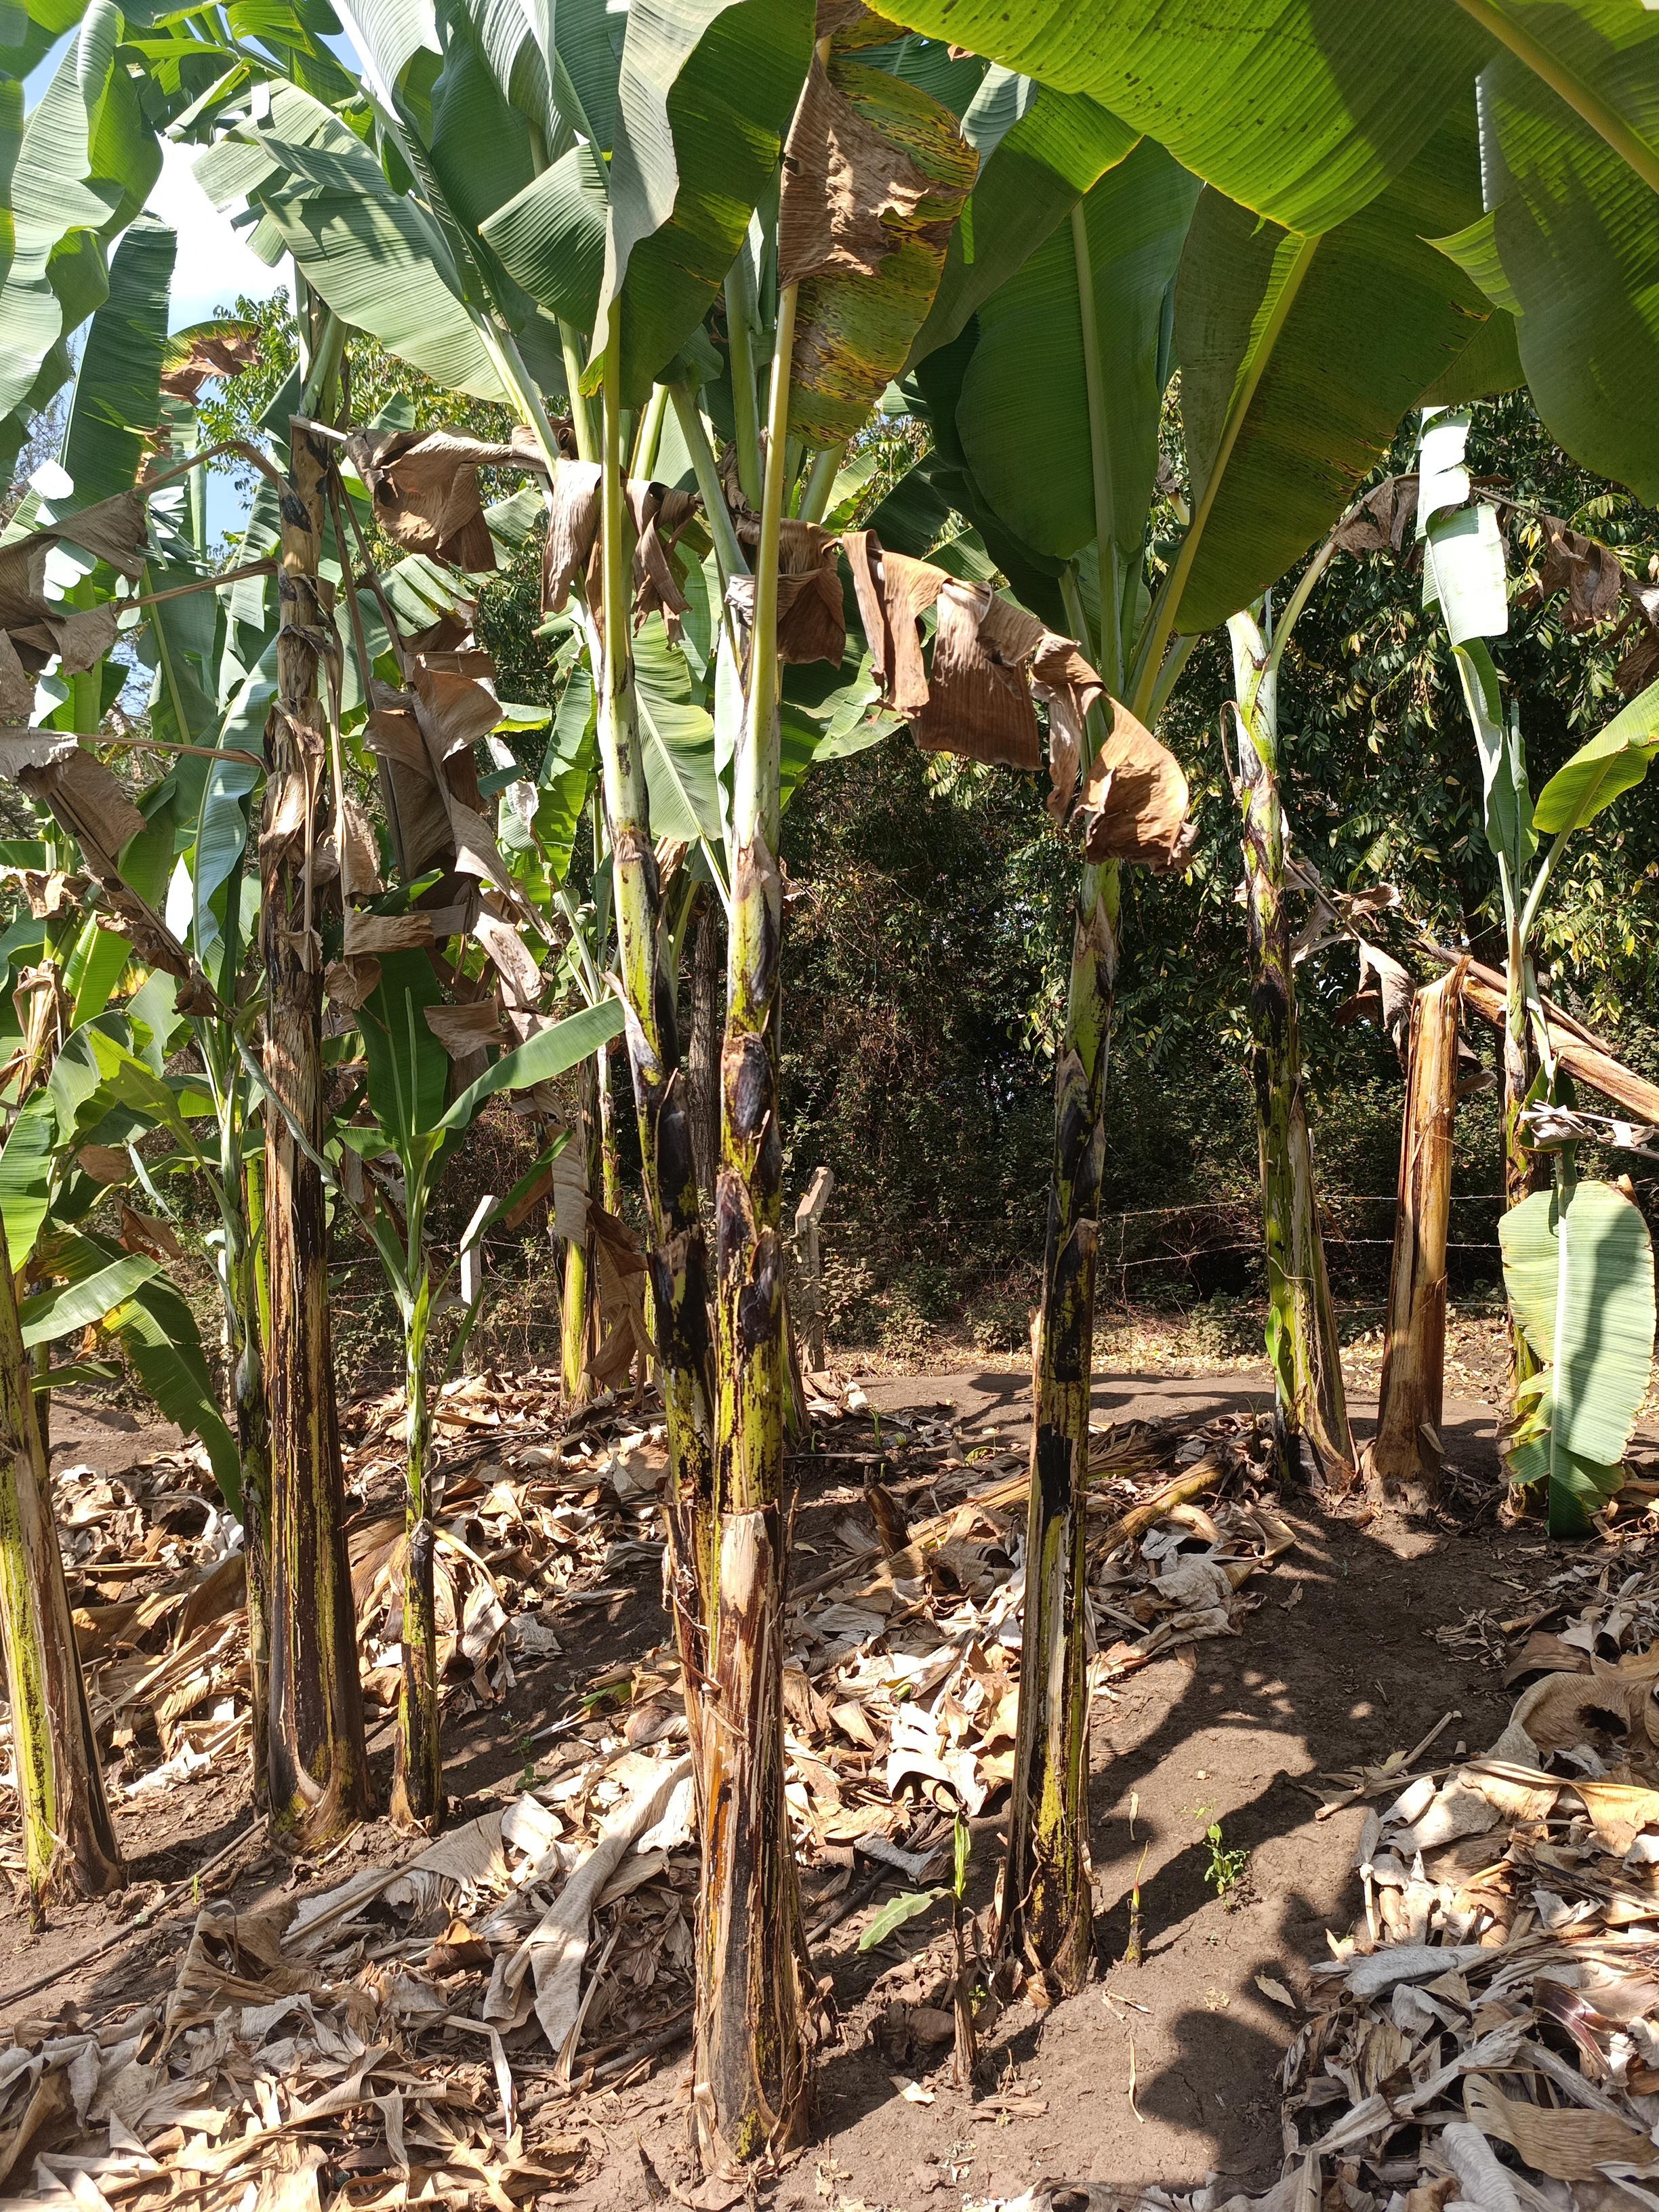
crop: banana
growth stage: vegetative
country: Tanzania
